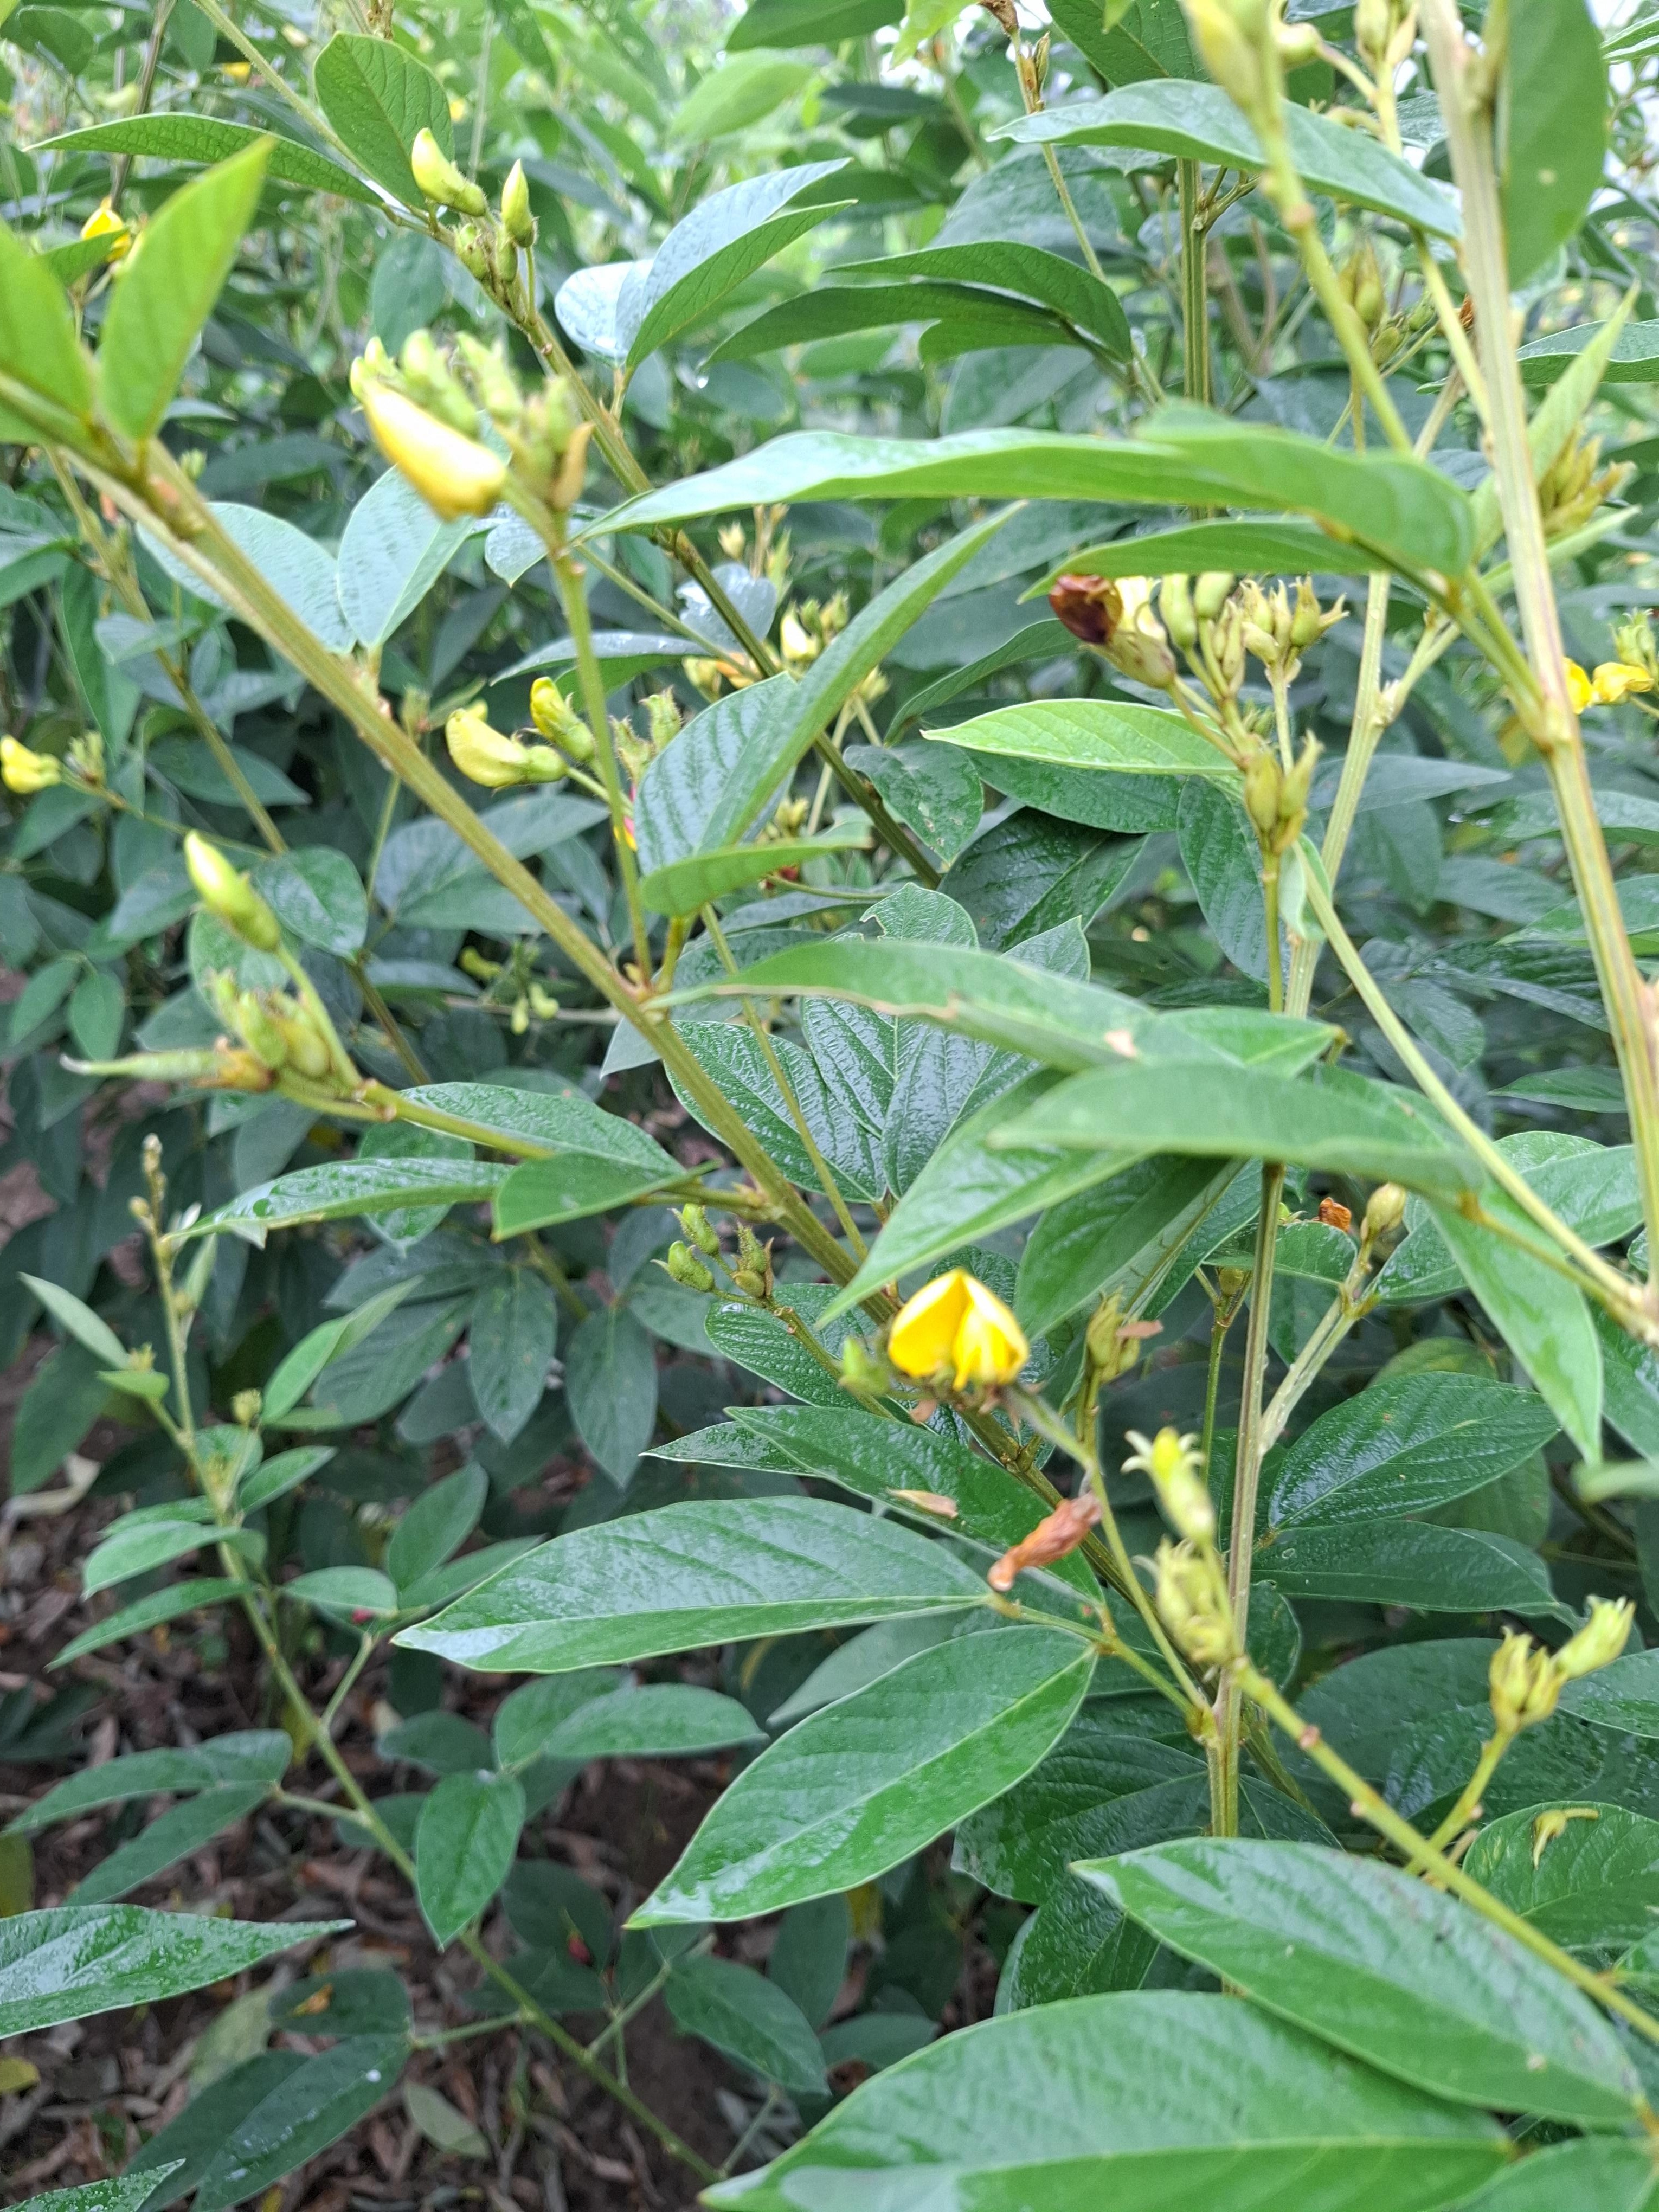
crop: sorghum
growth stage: harvest maturity
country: Tanzania
